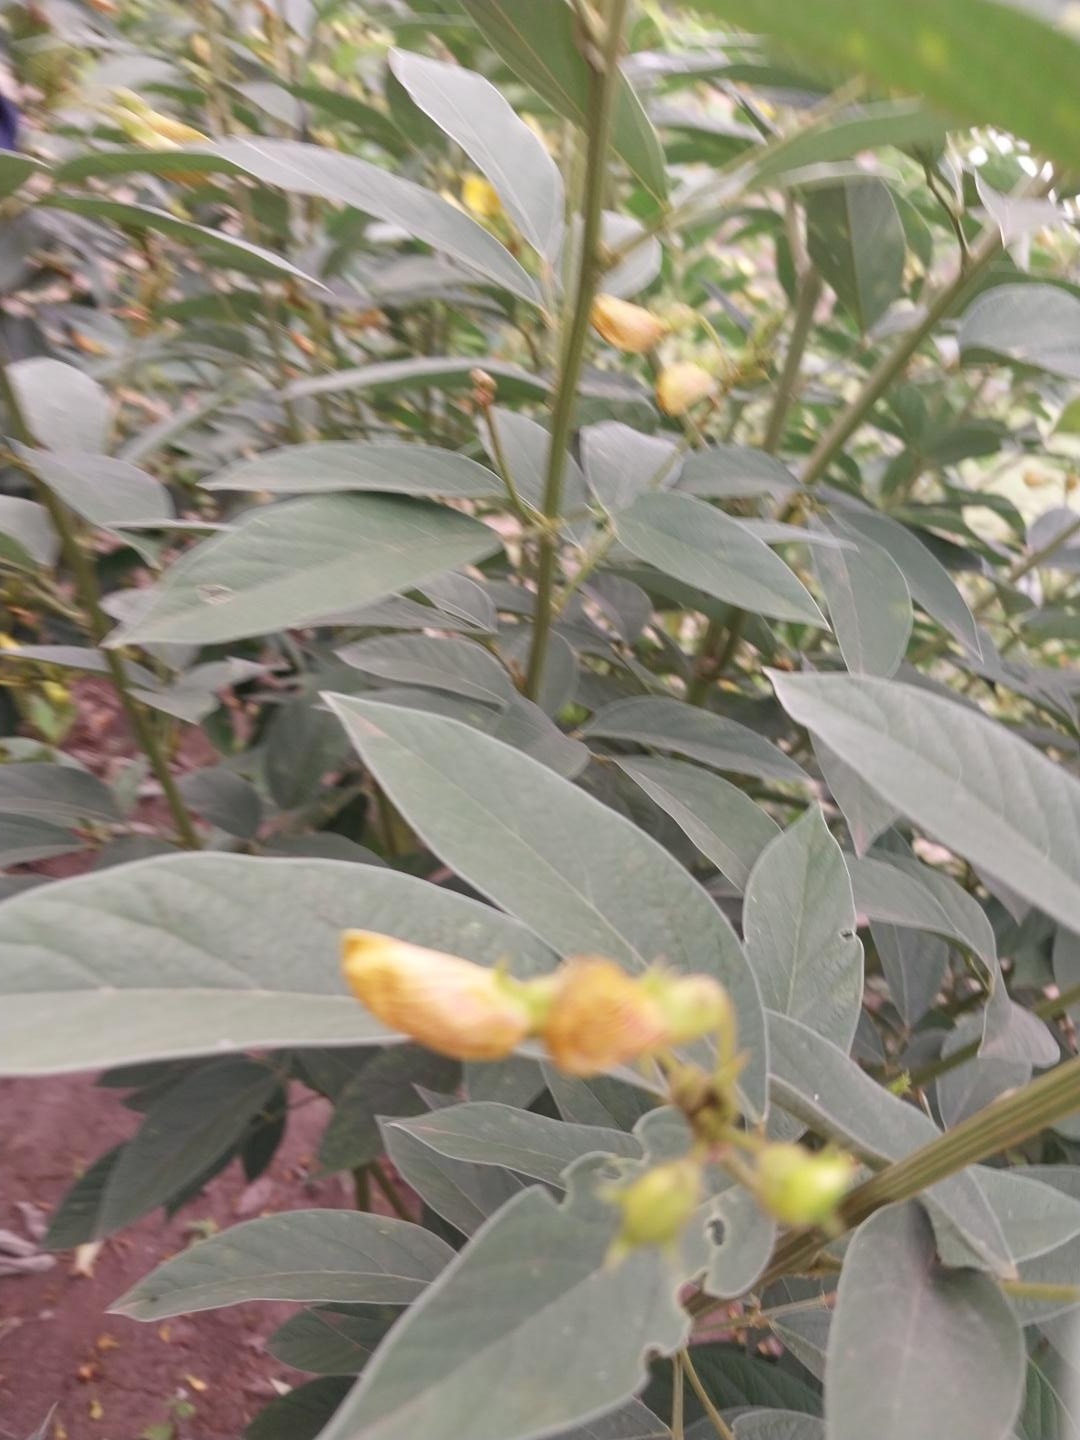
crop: sweet potato
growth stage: flowering
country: Tanzania
